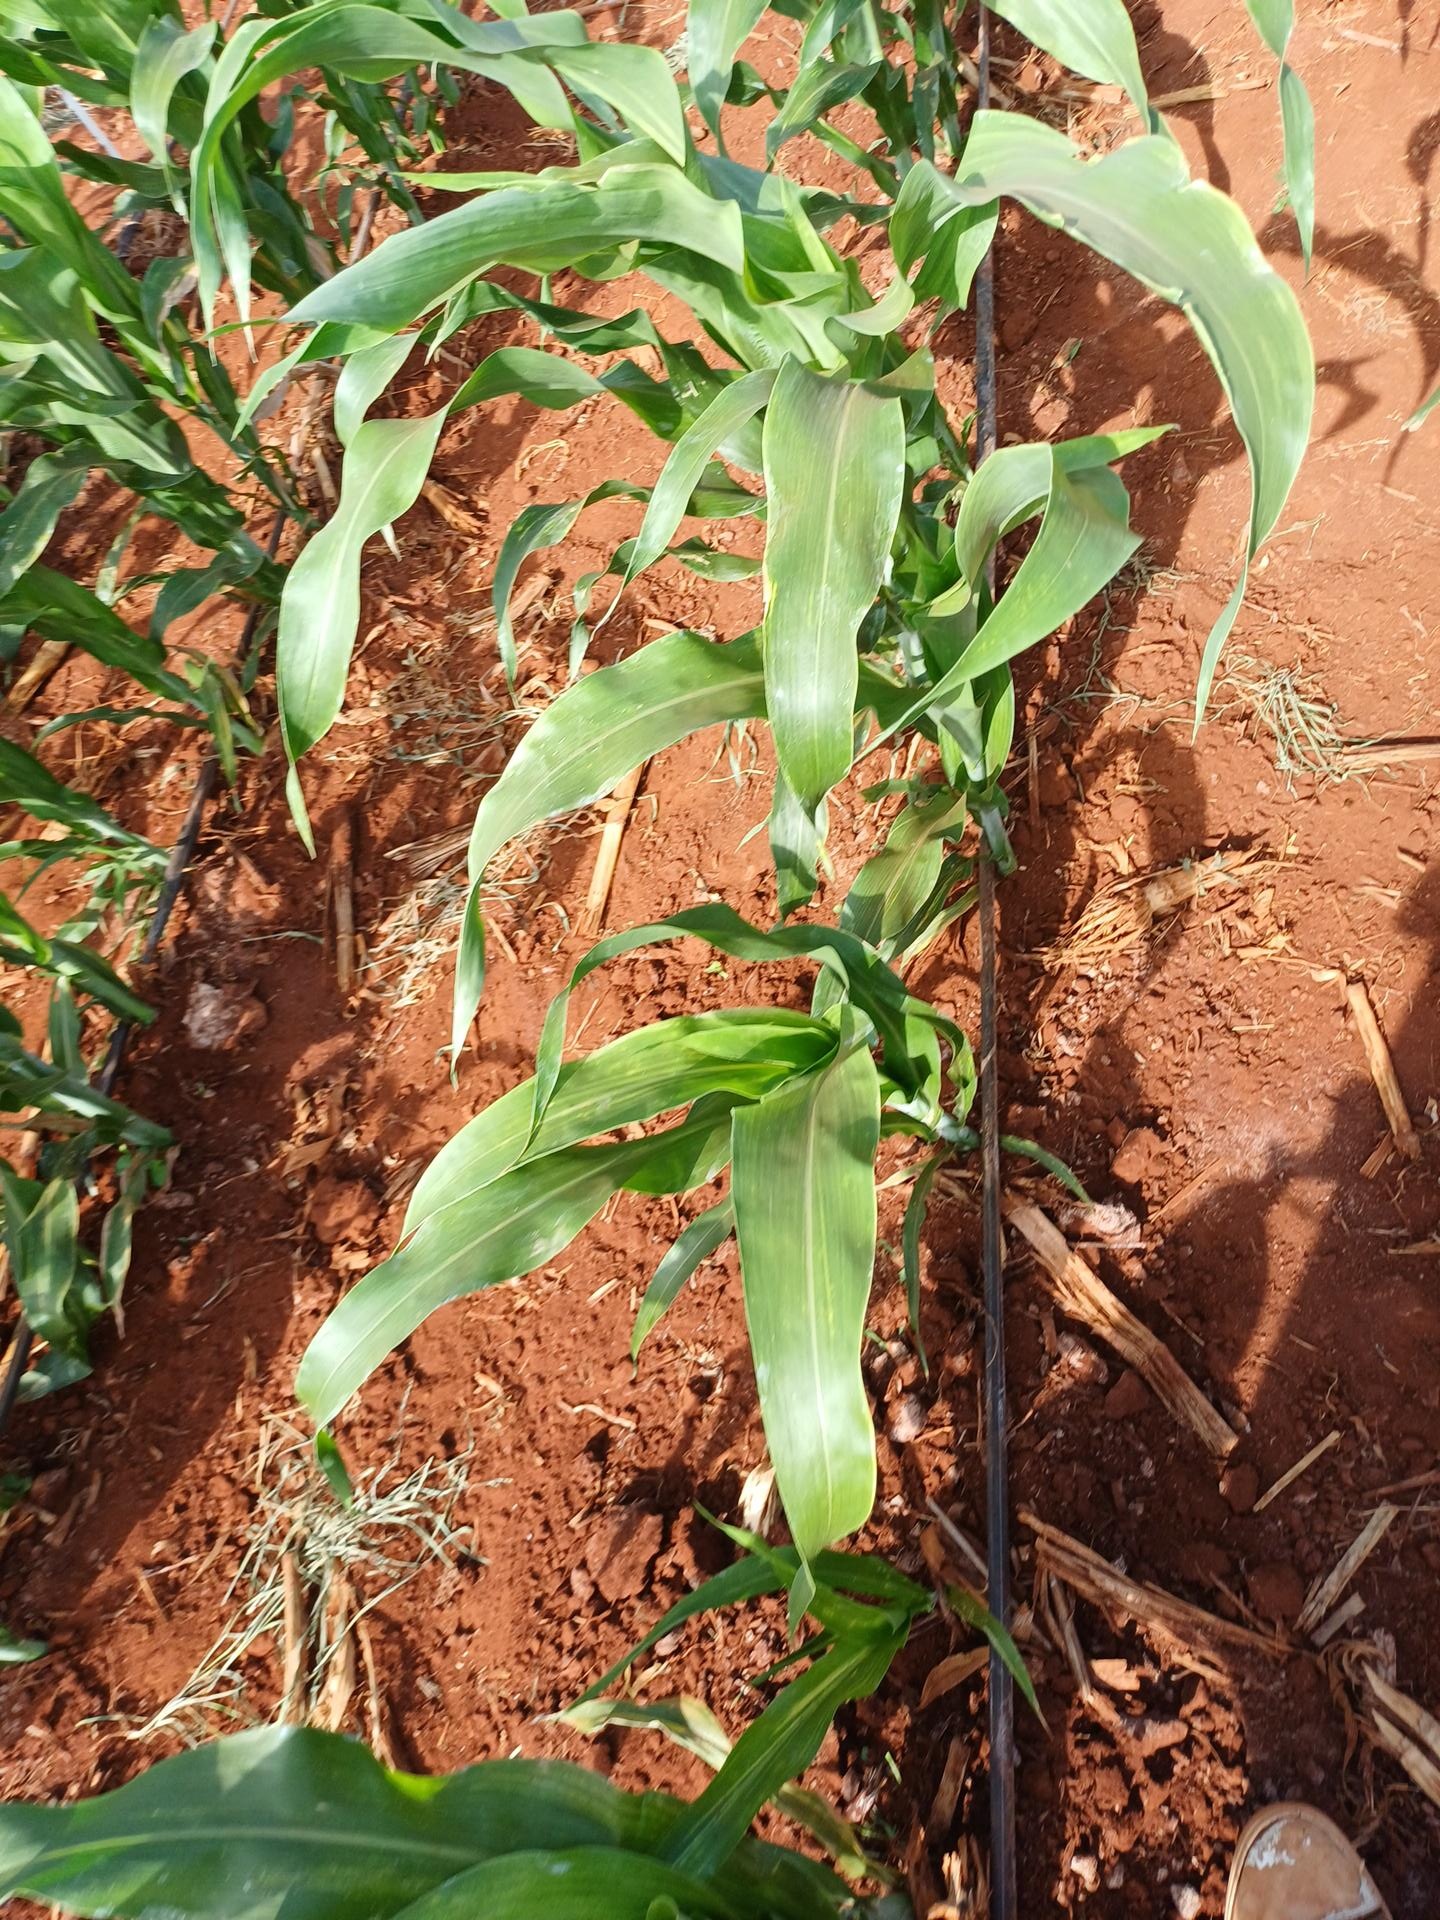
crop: sorghum
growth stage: vegetative
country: Kenya
